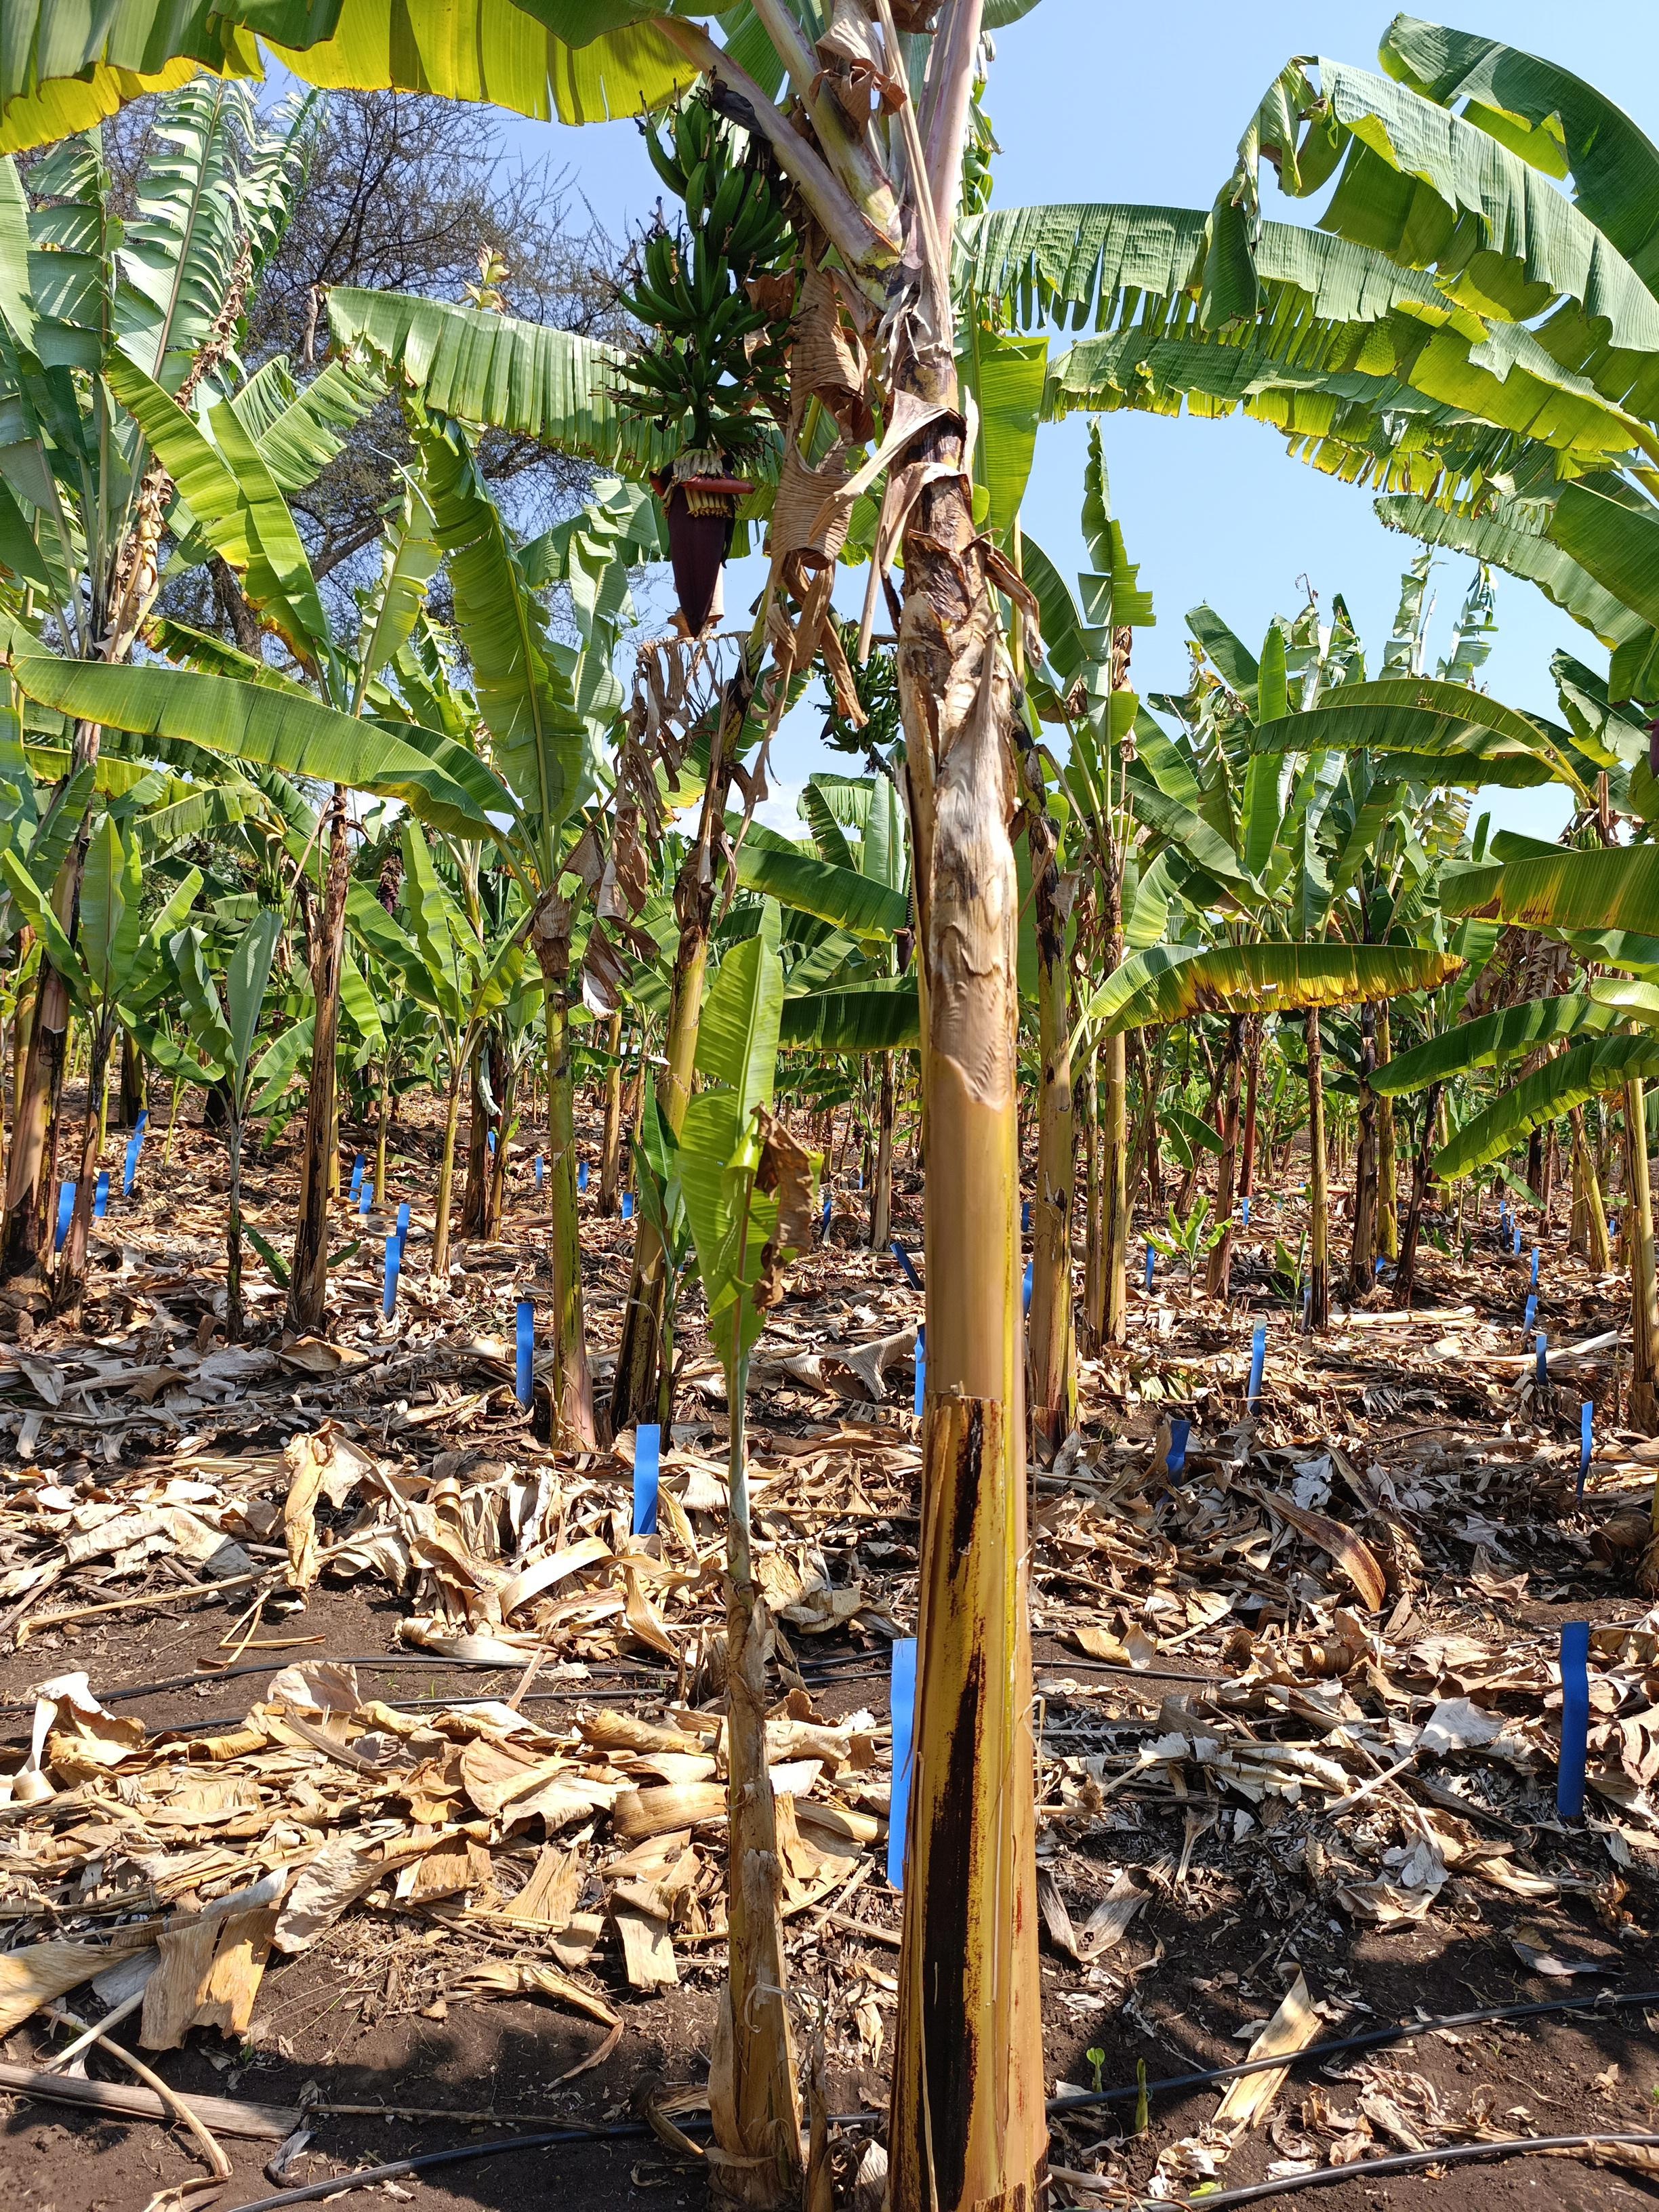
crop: banana
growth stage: development fruit
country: Tanzania
